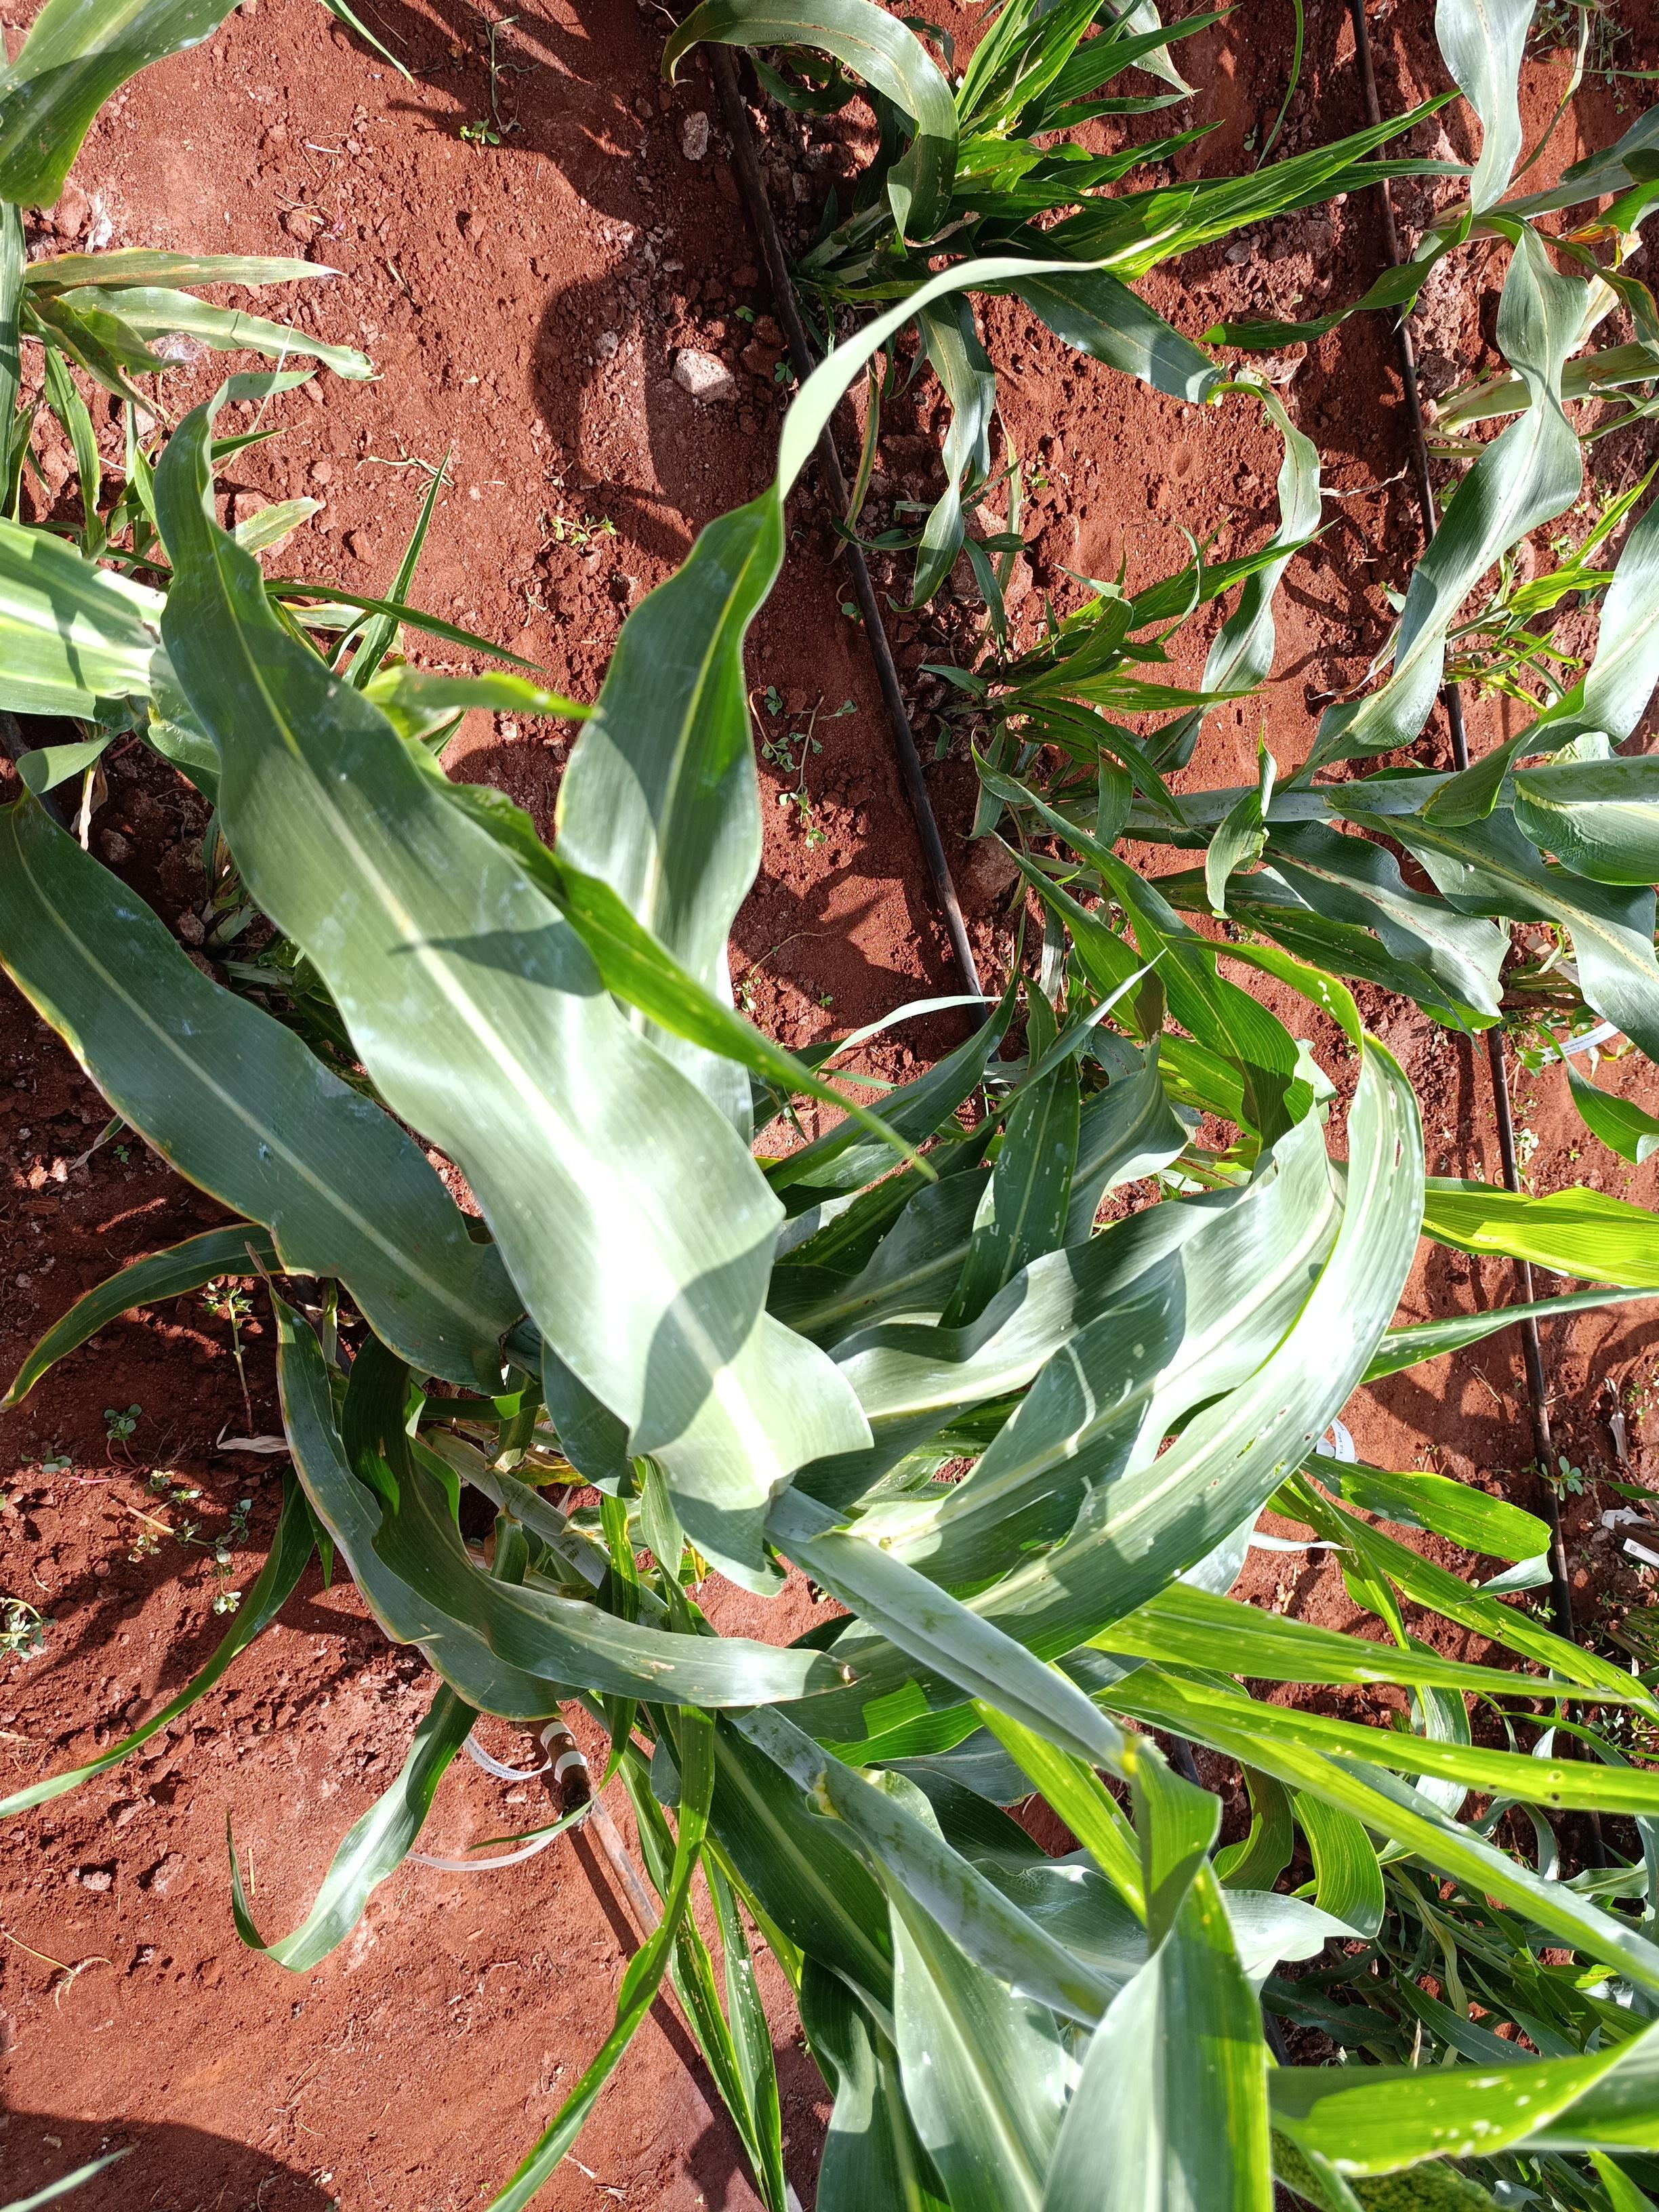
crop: sorghum
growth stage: heading tuber
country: Kenya
